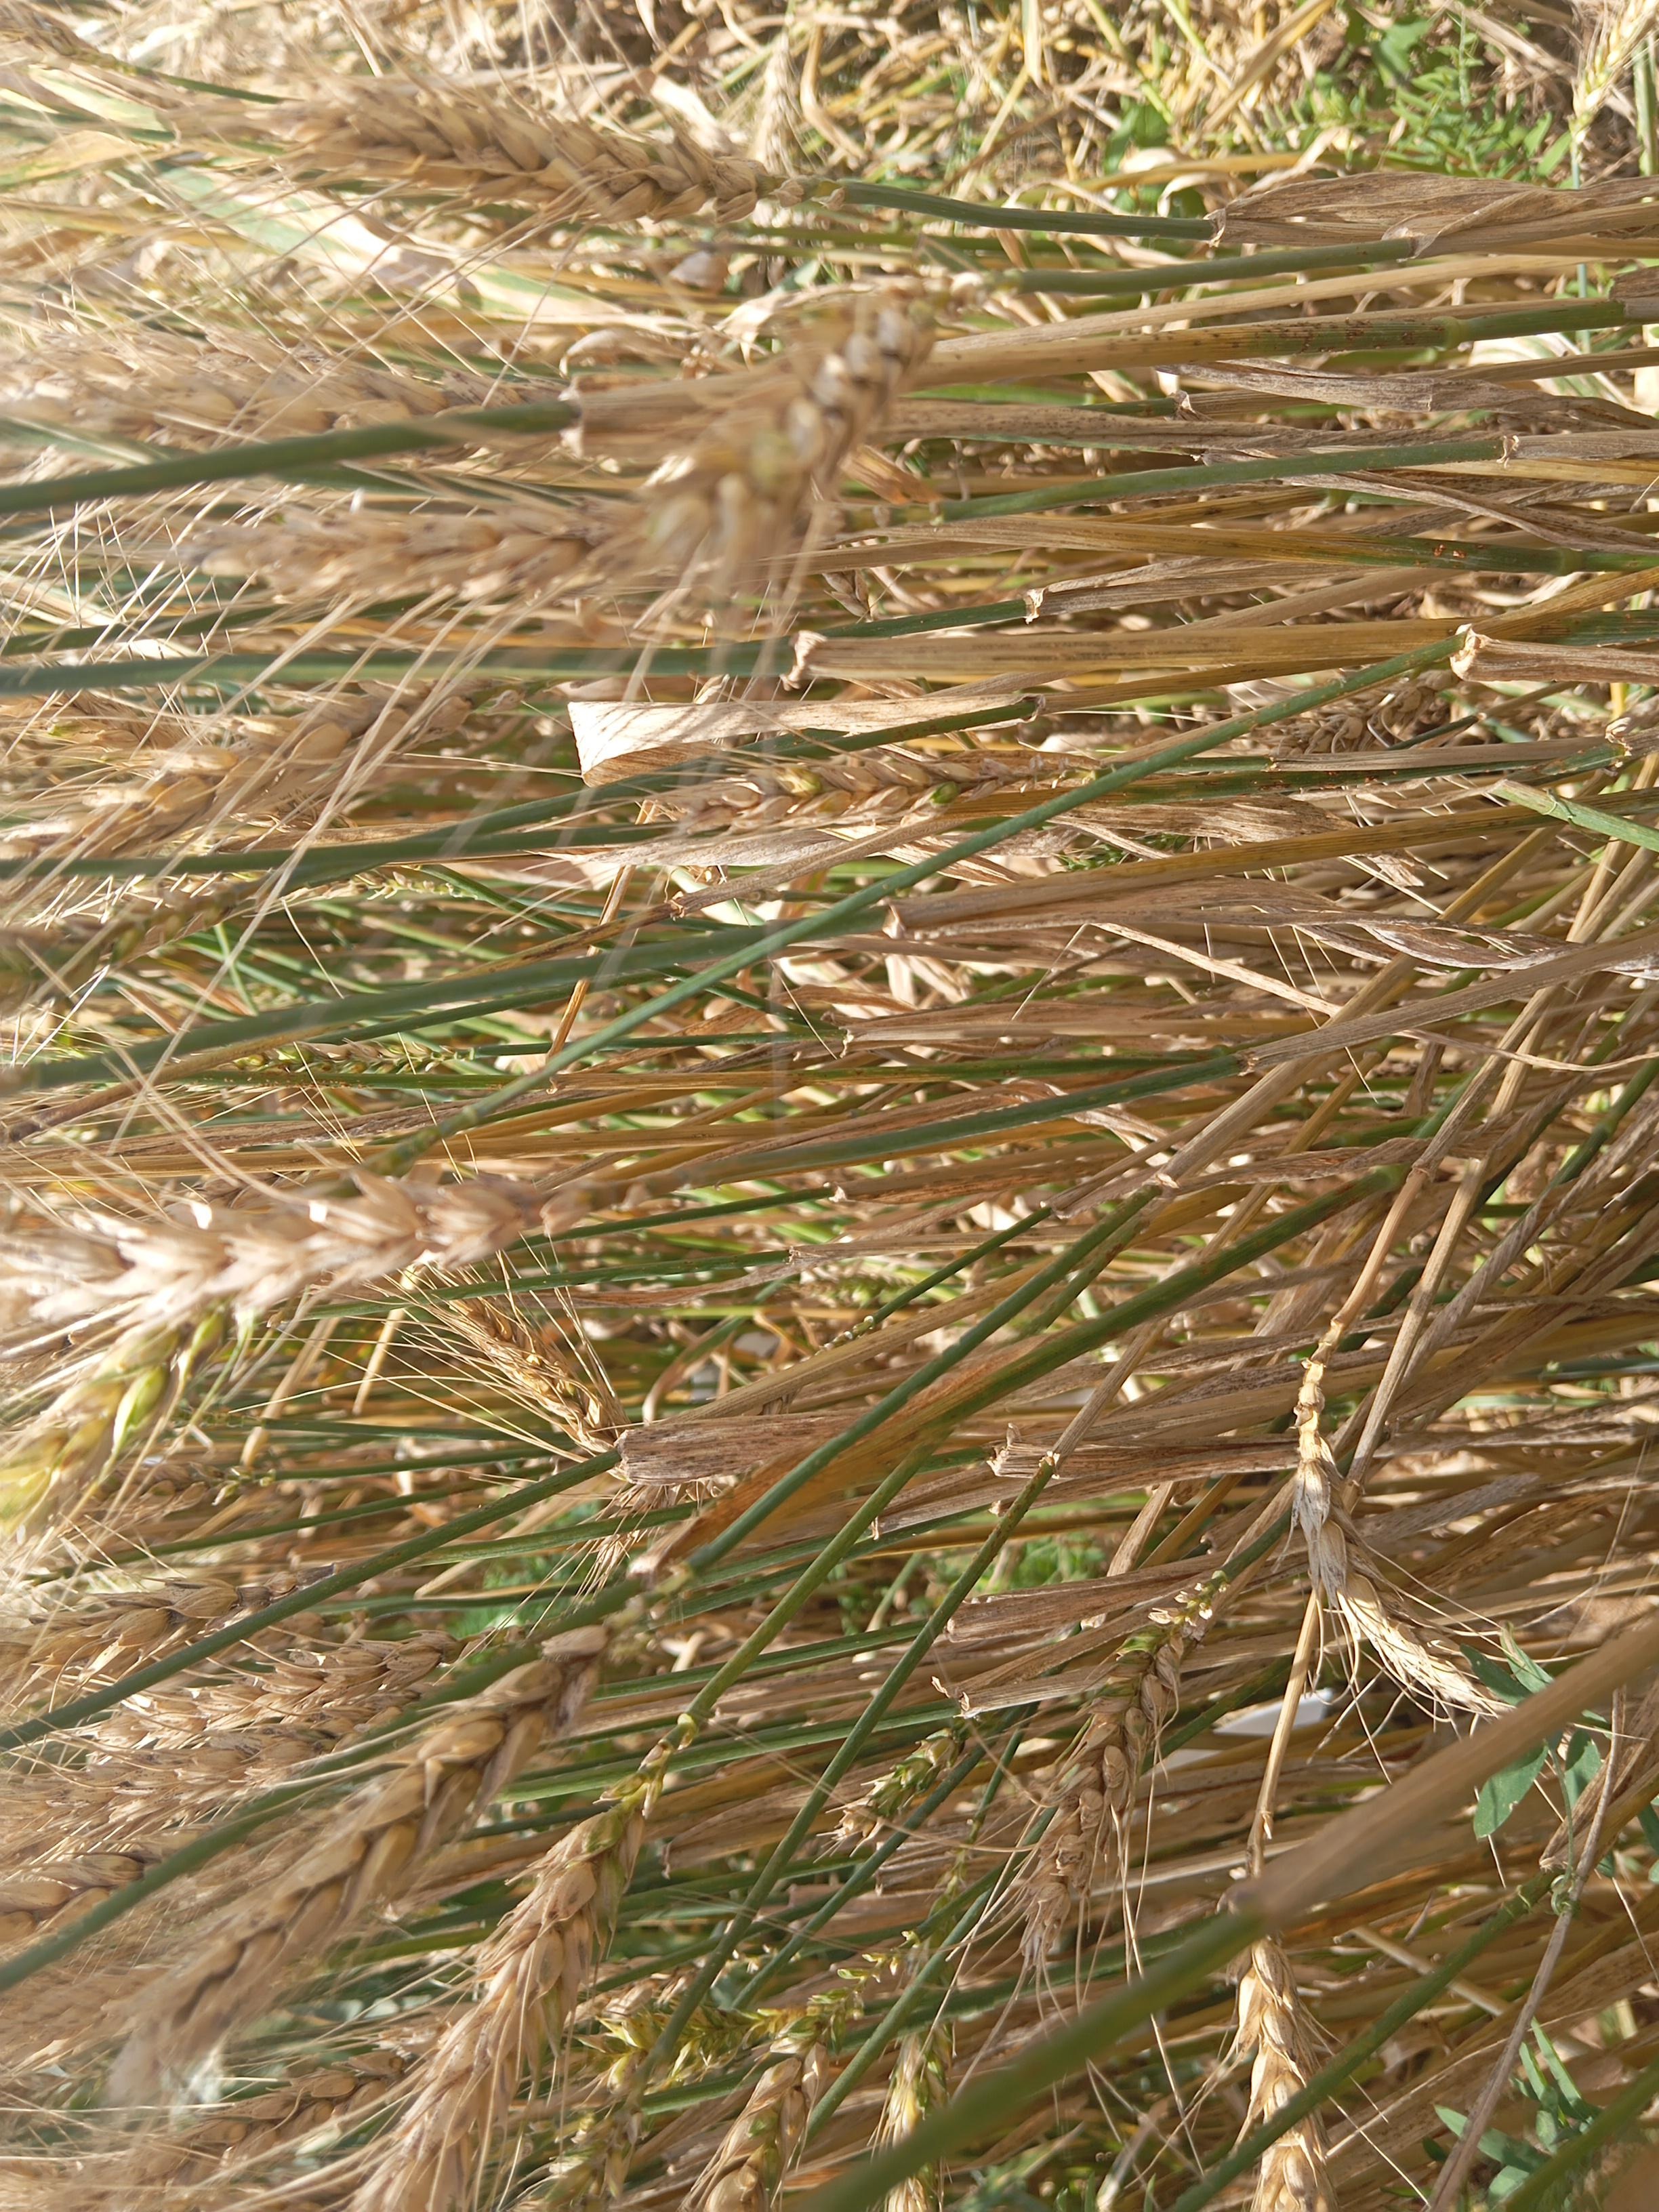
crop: wheat
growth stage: maturity
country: Kenya
